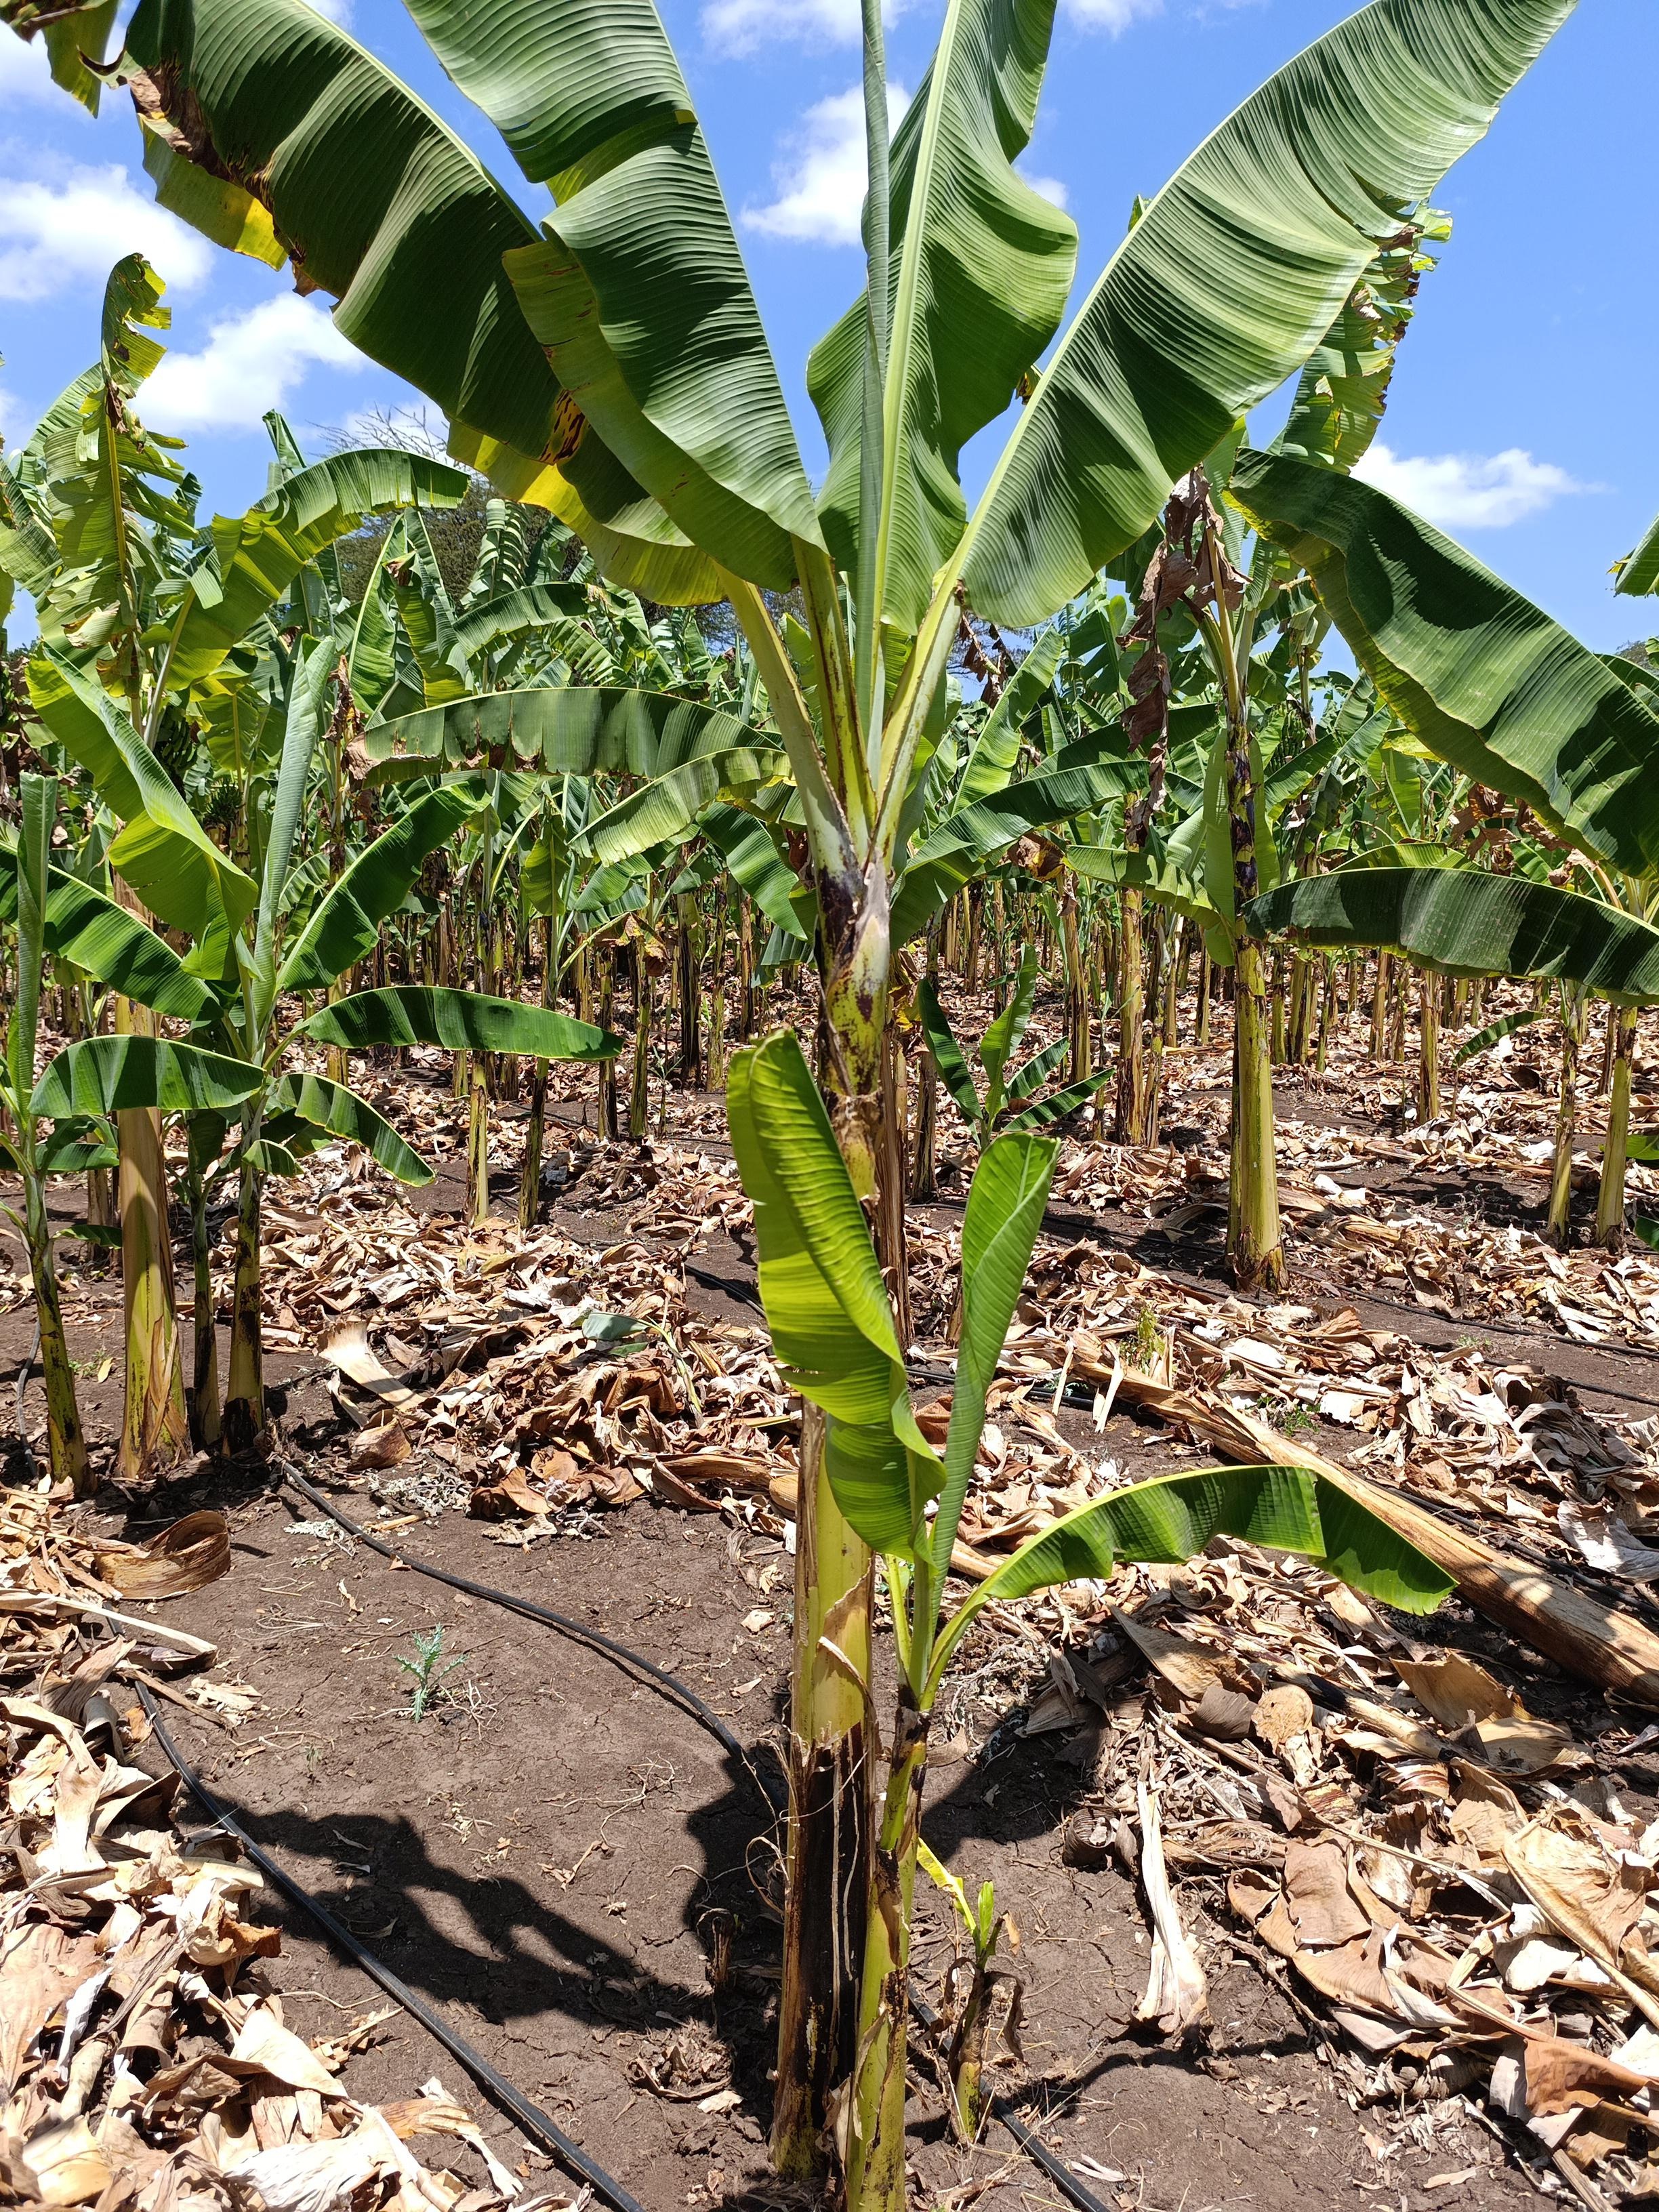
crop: banana
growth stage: vegetative
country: Tanzania
